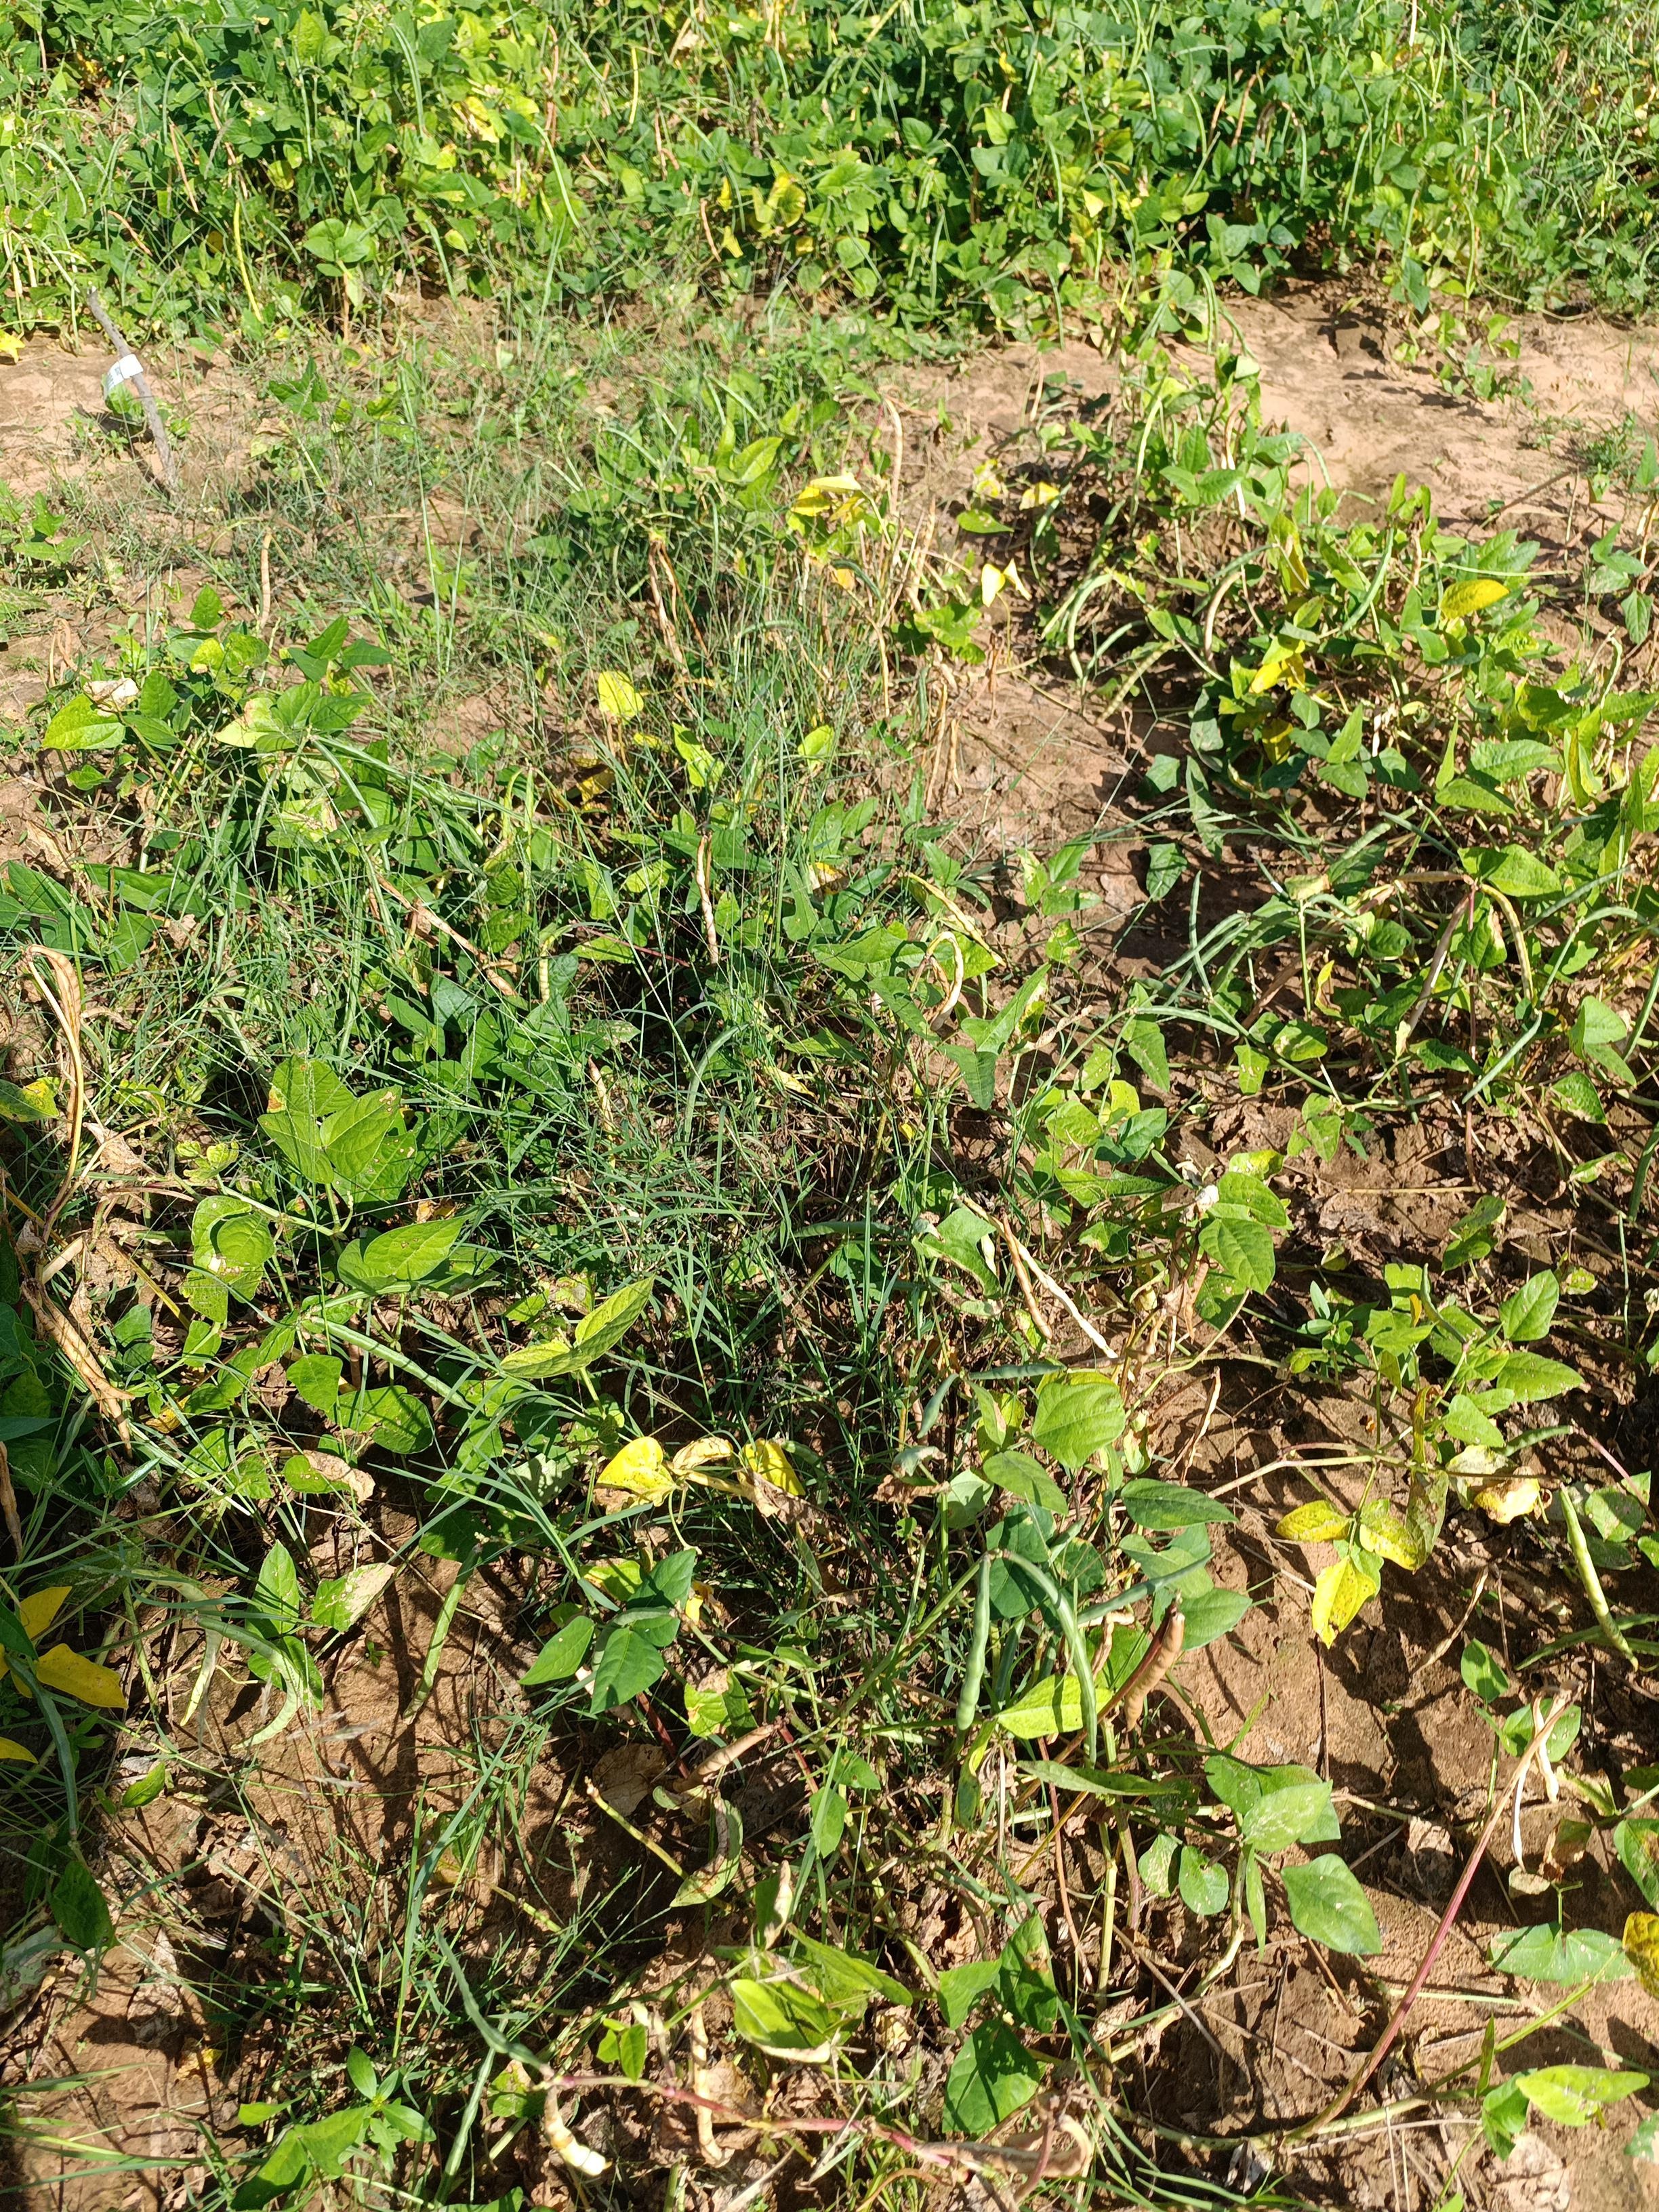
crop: cowpea
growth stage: maturity
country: Nigeria
